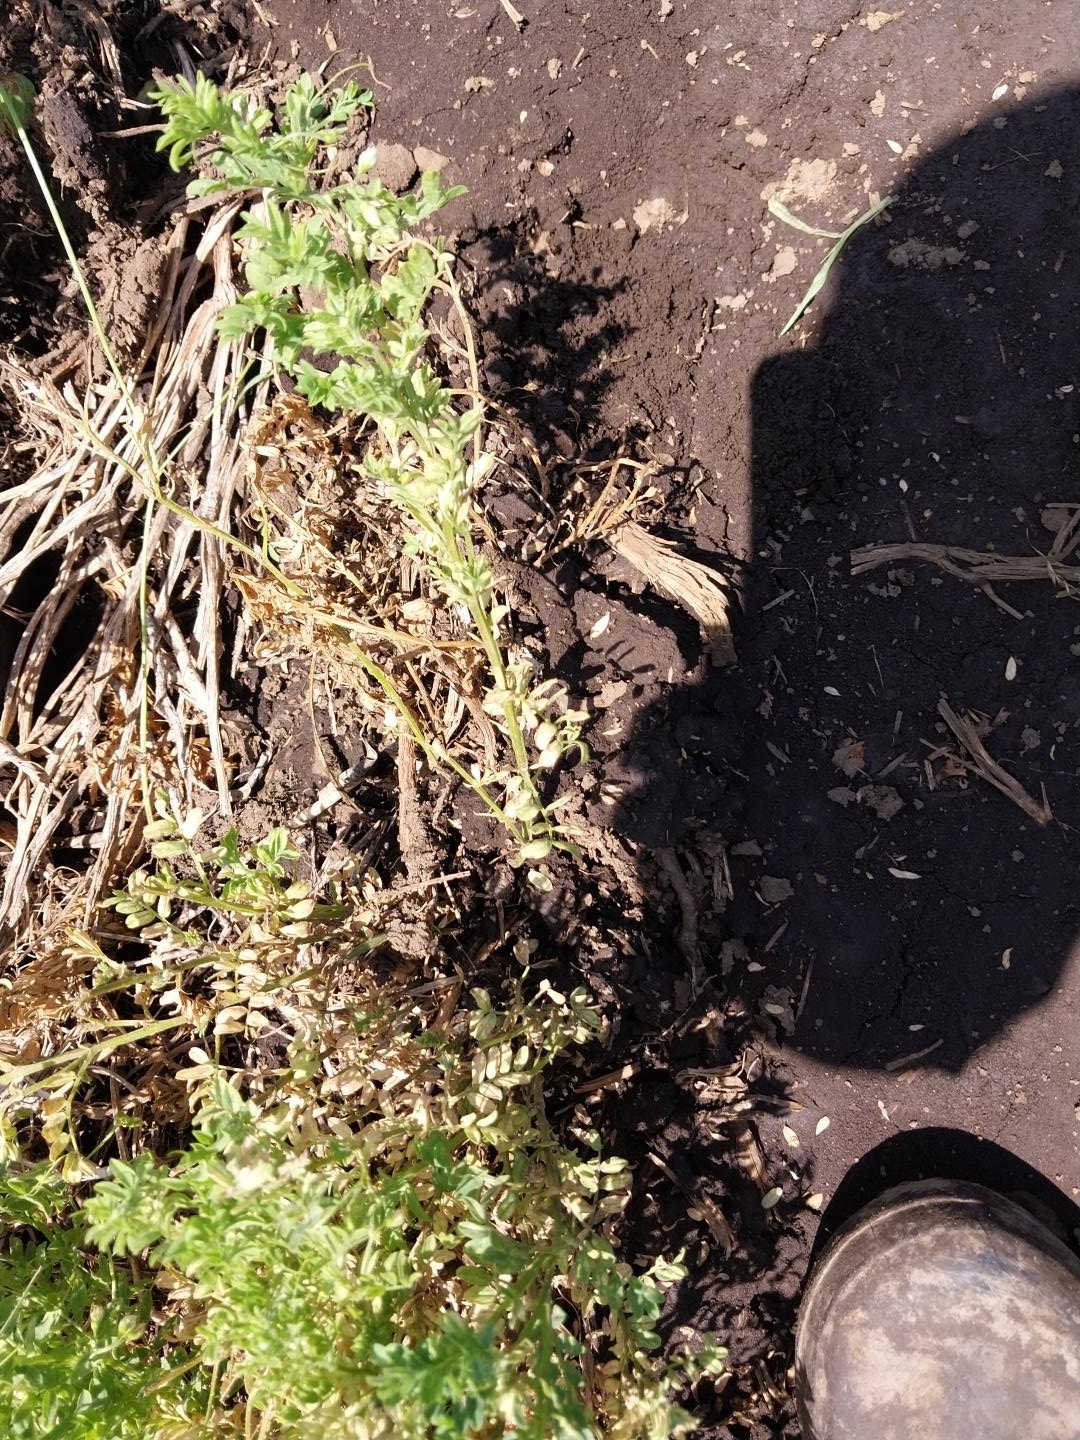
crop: lentil
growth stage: flowering
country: Tanzania
